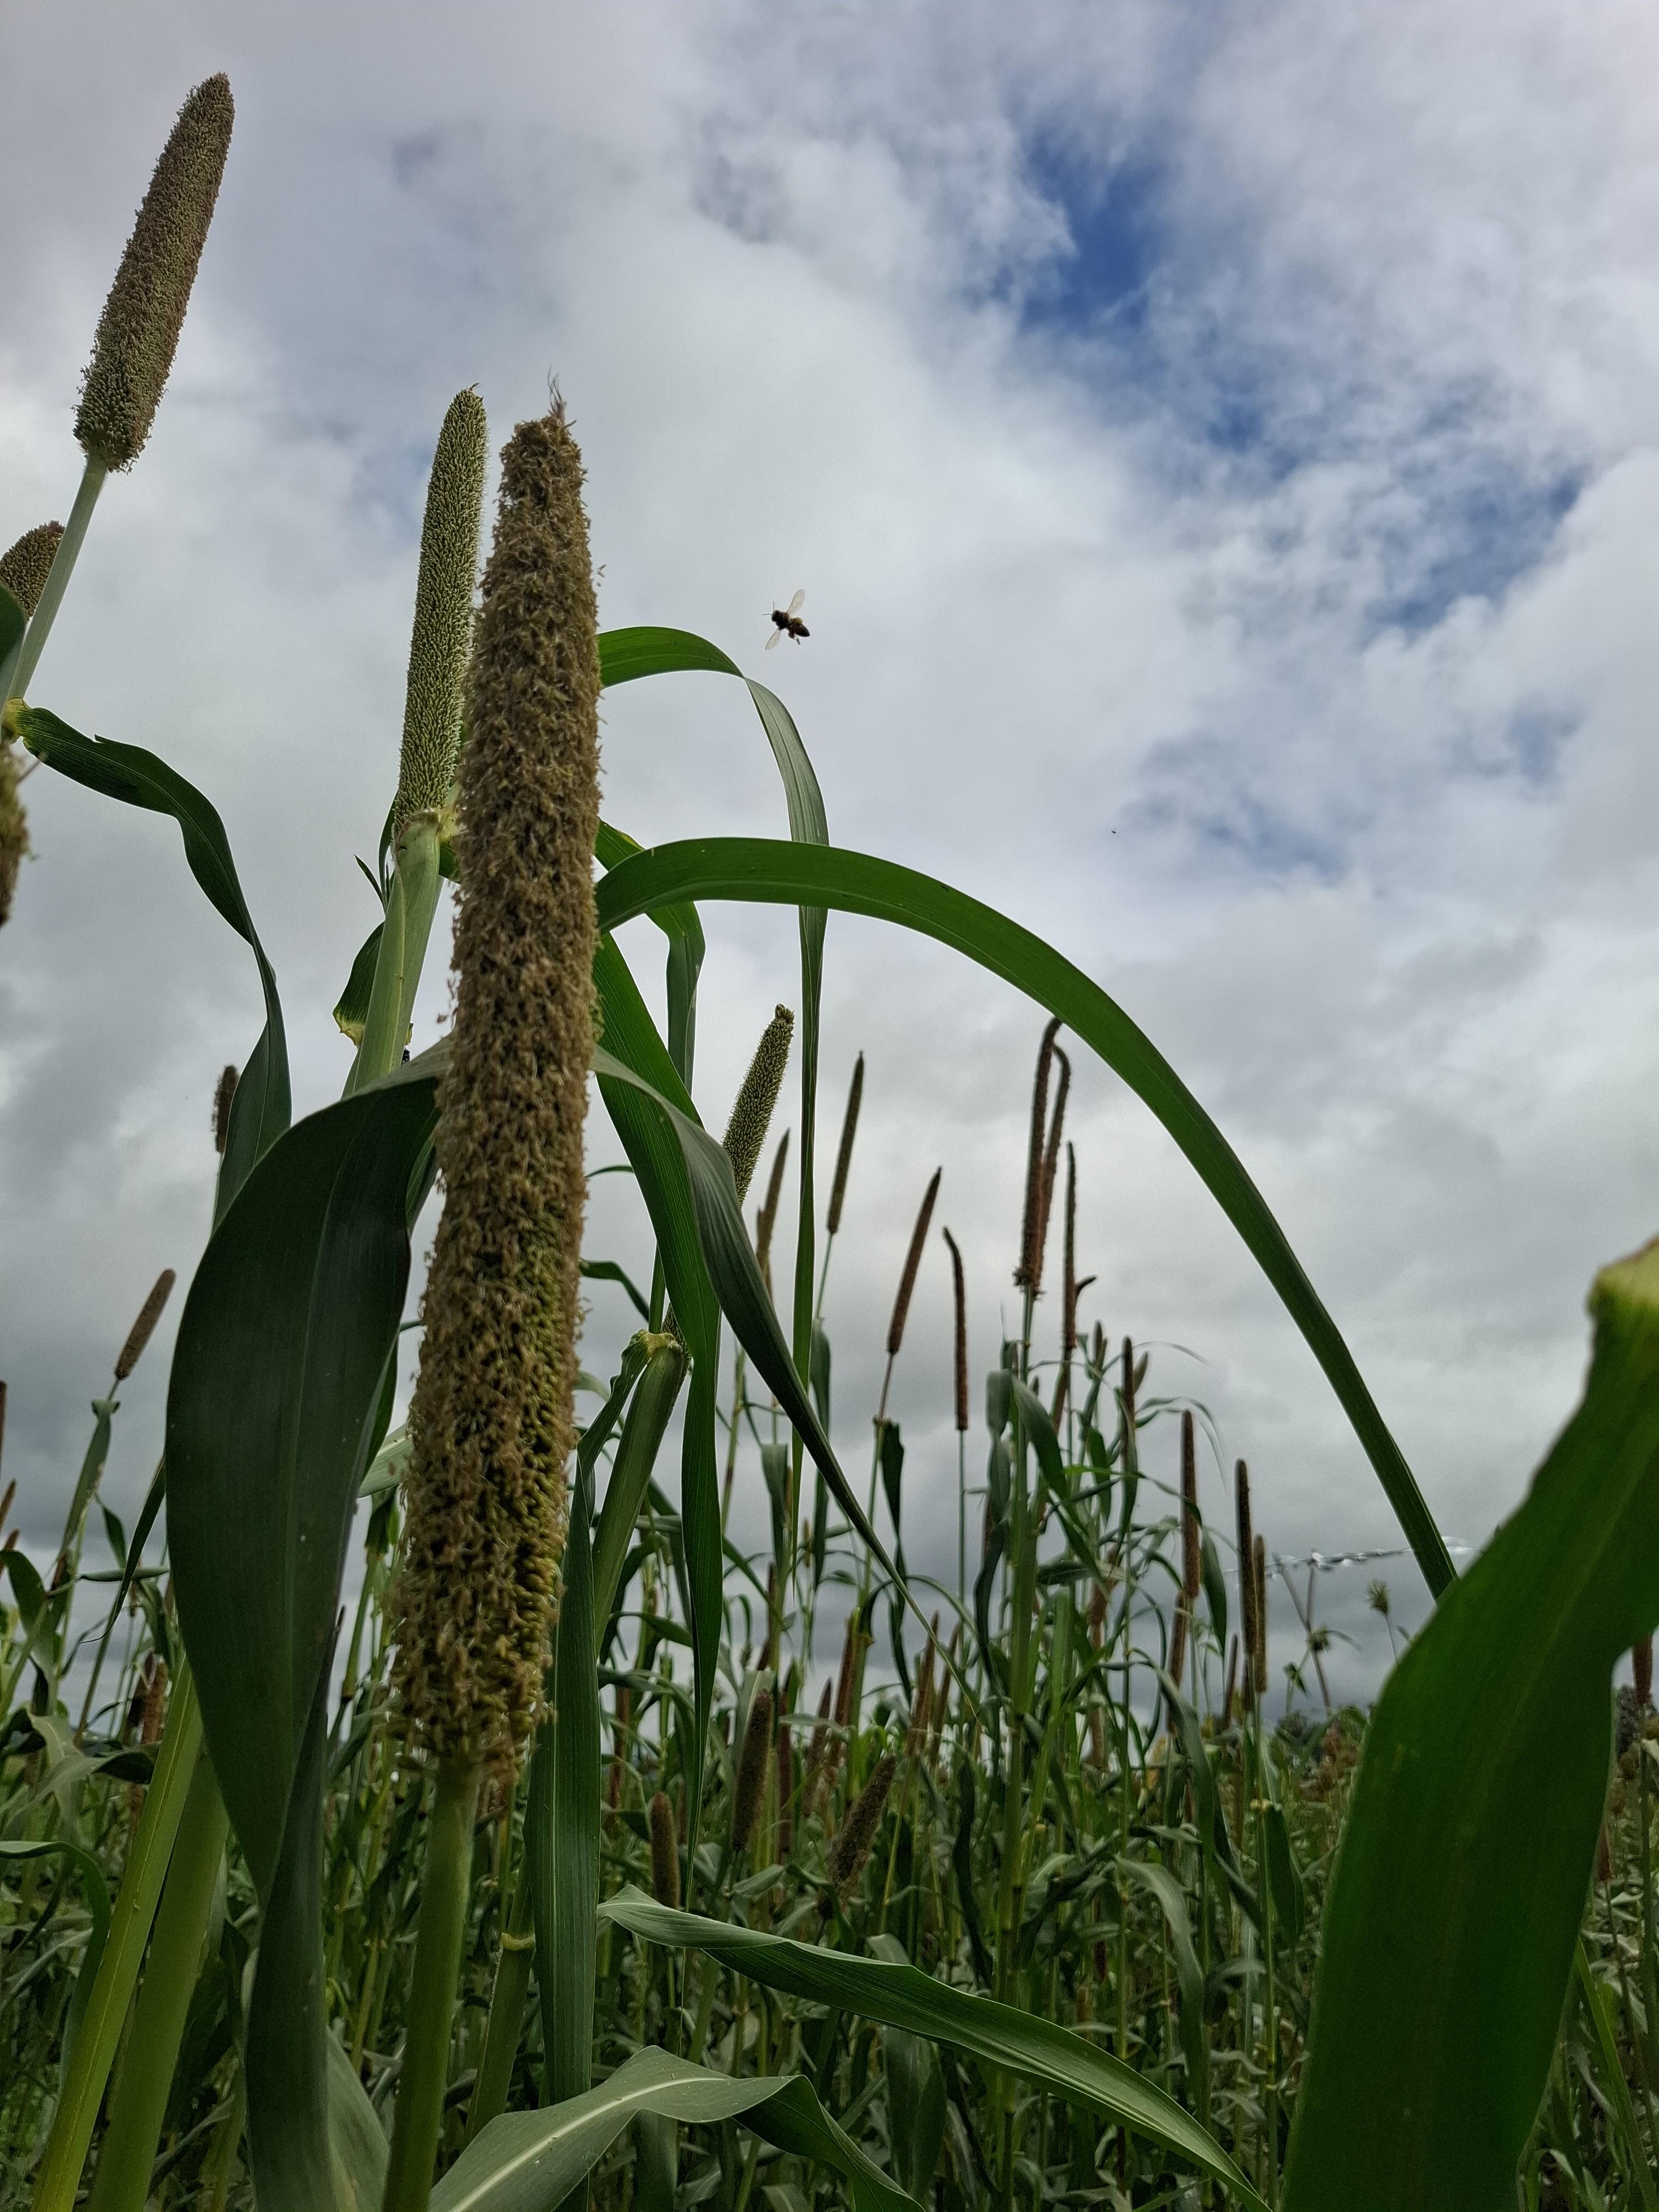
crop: pearl millet
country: Tanzania
